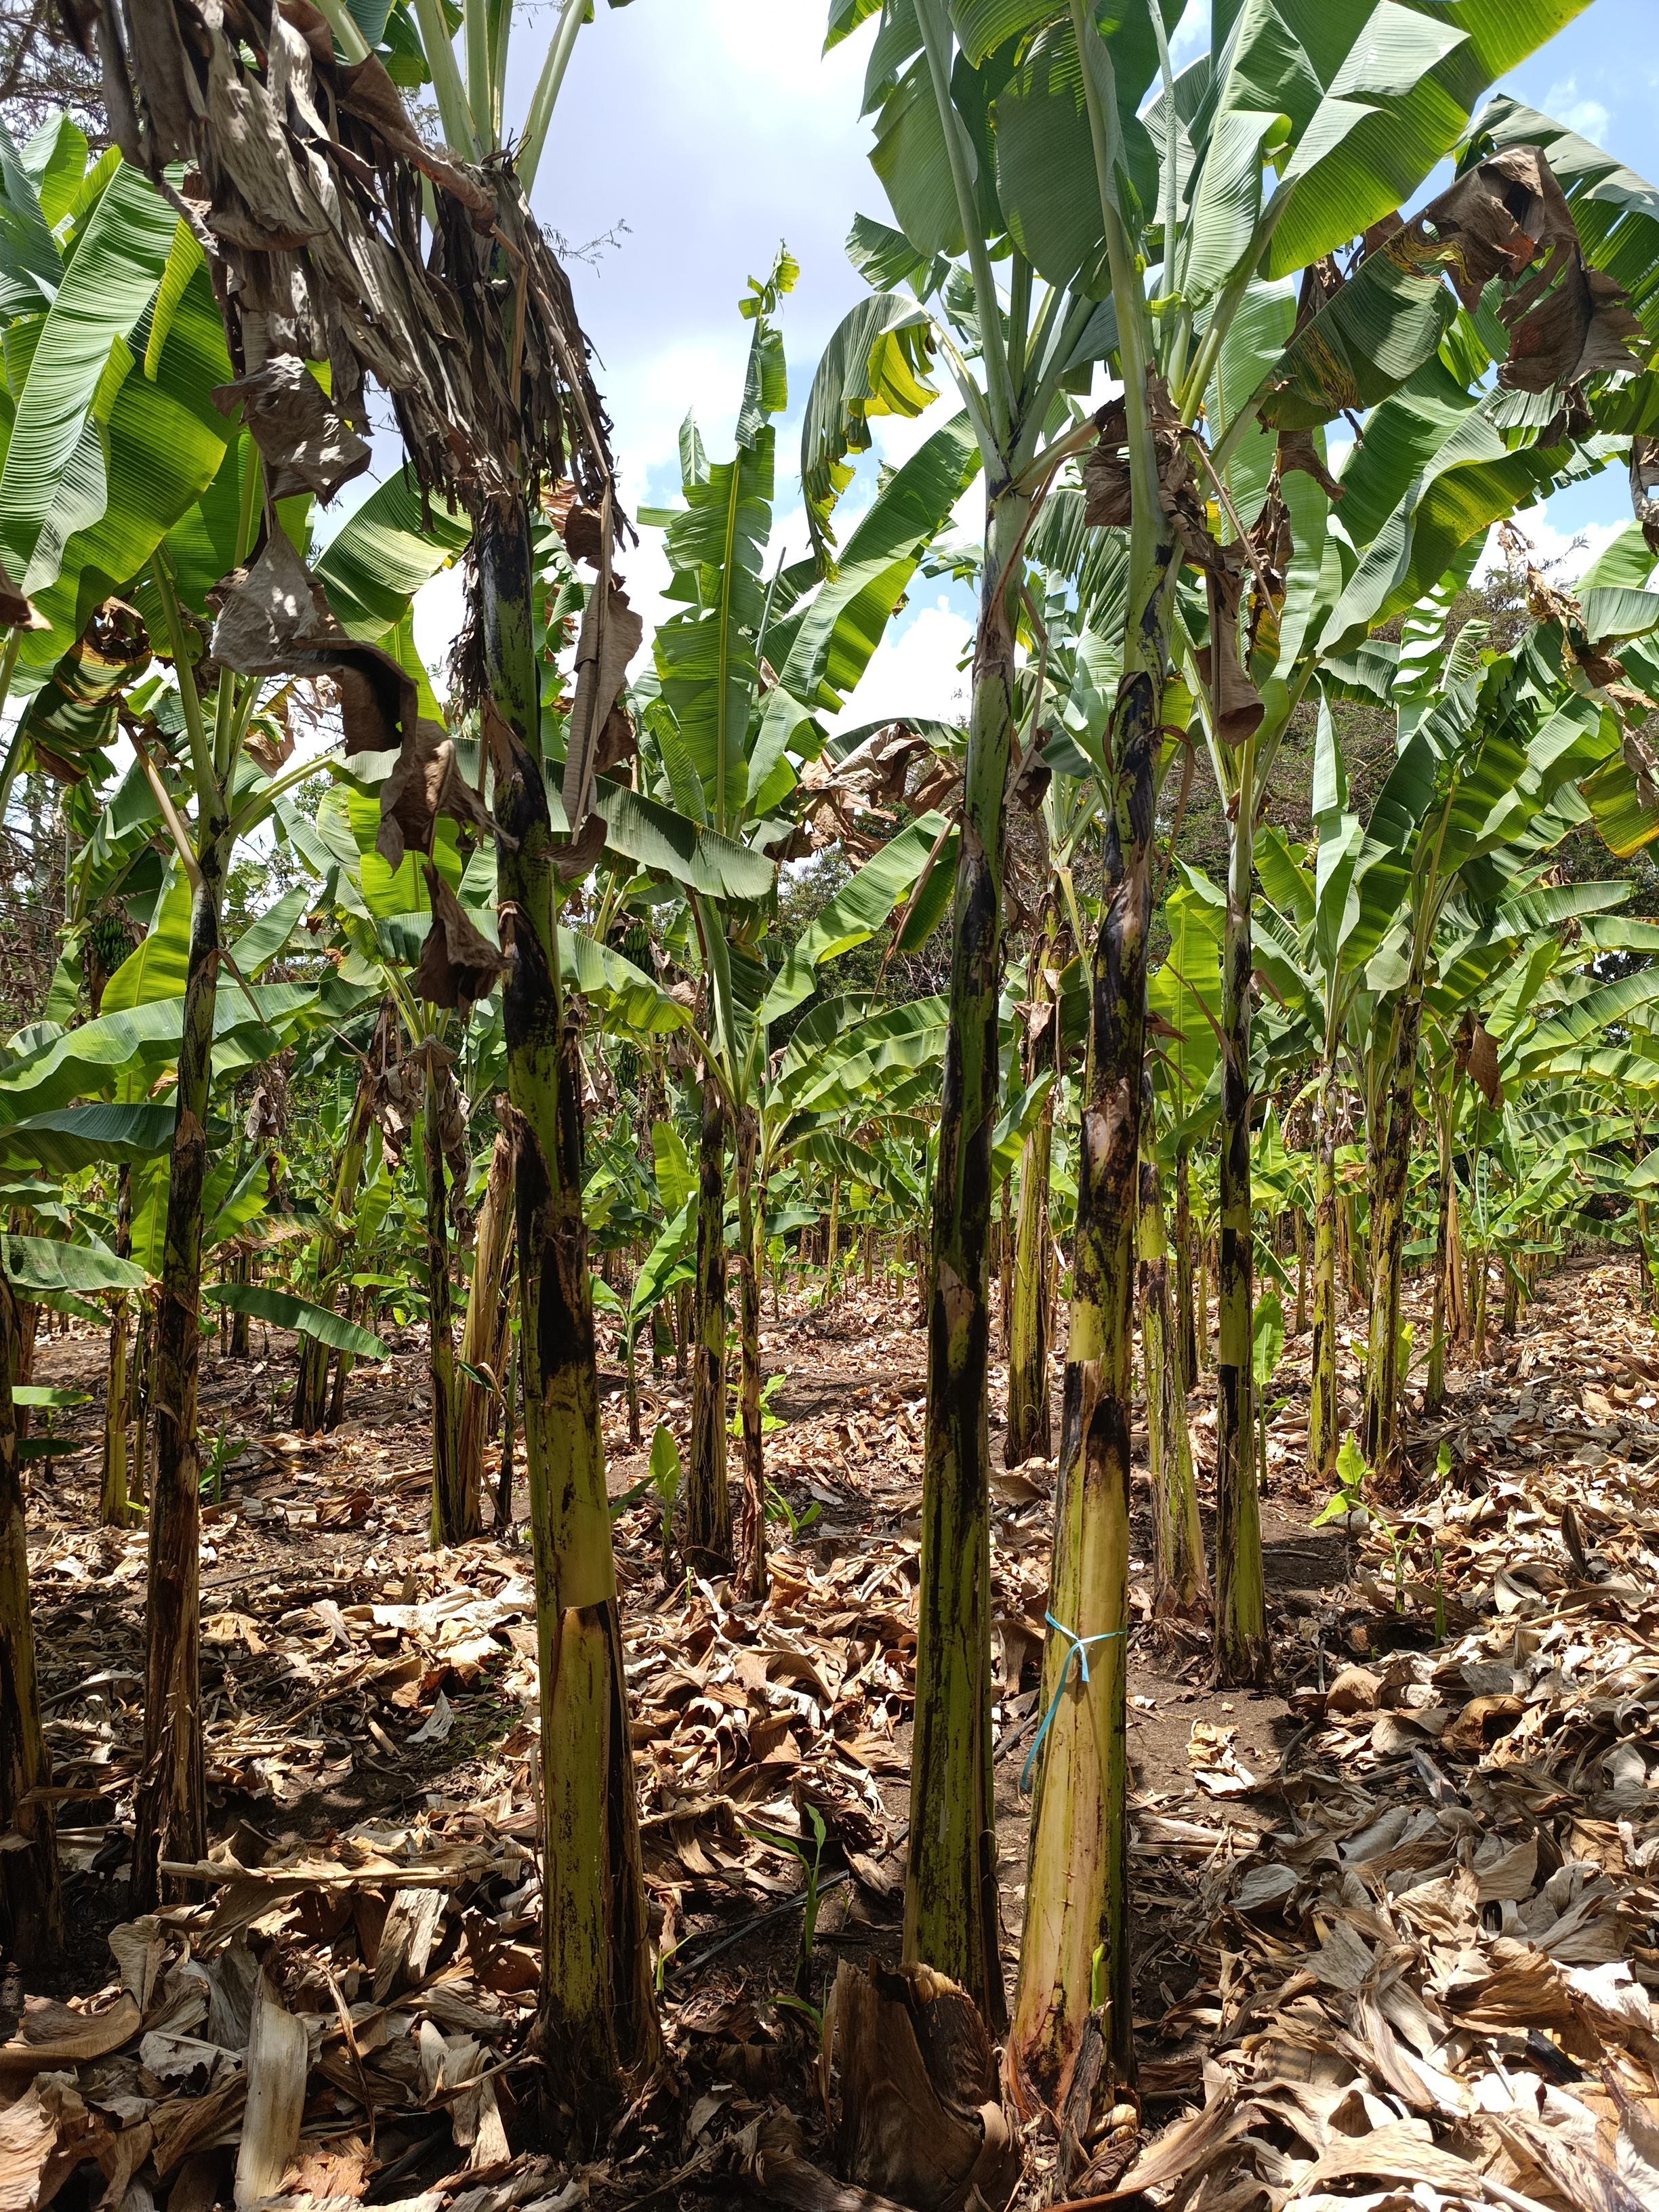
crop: banana
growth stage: vegetative
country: Tanzania
